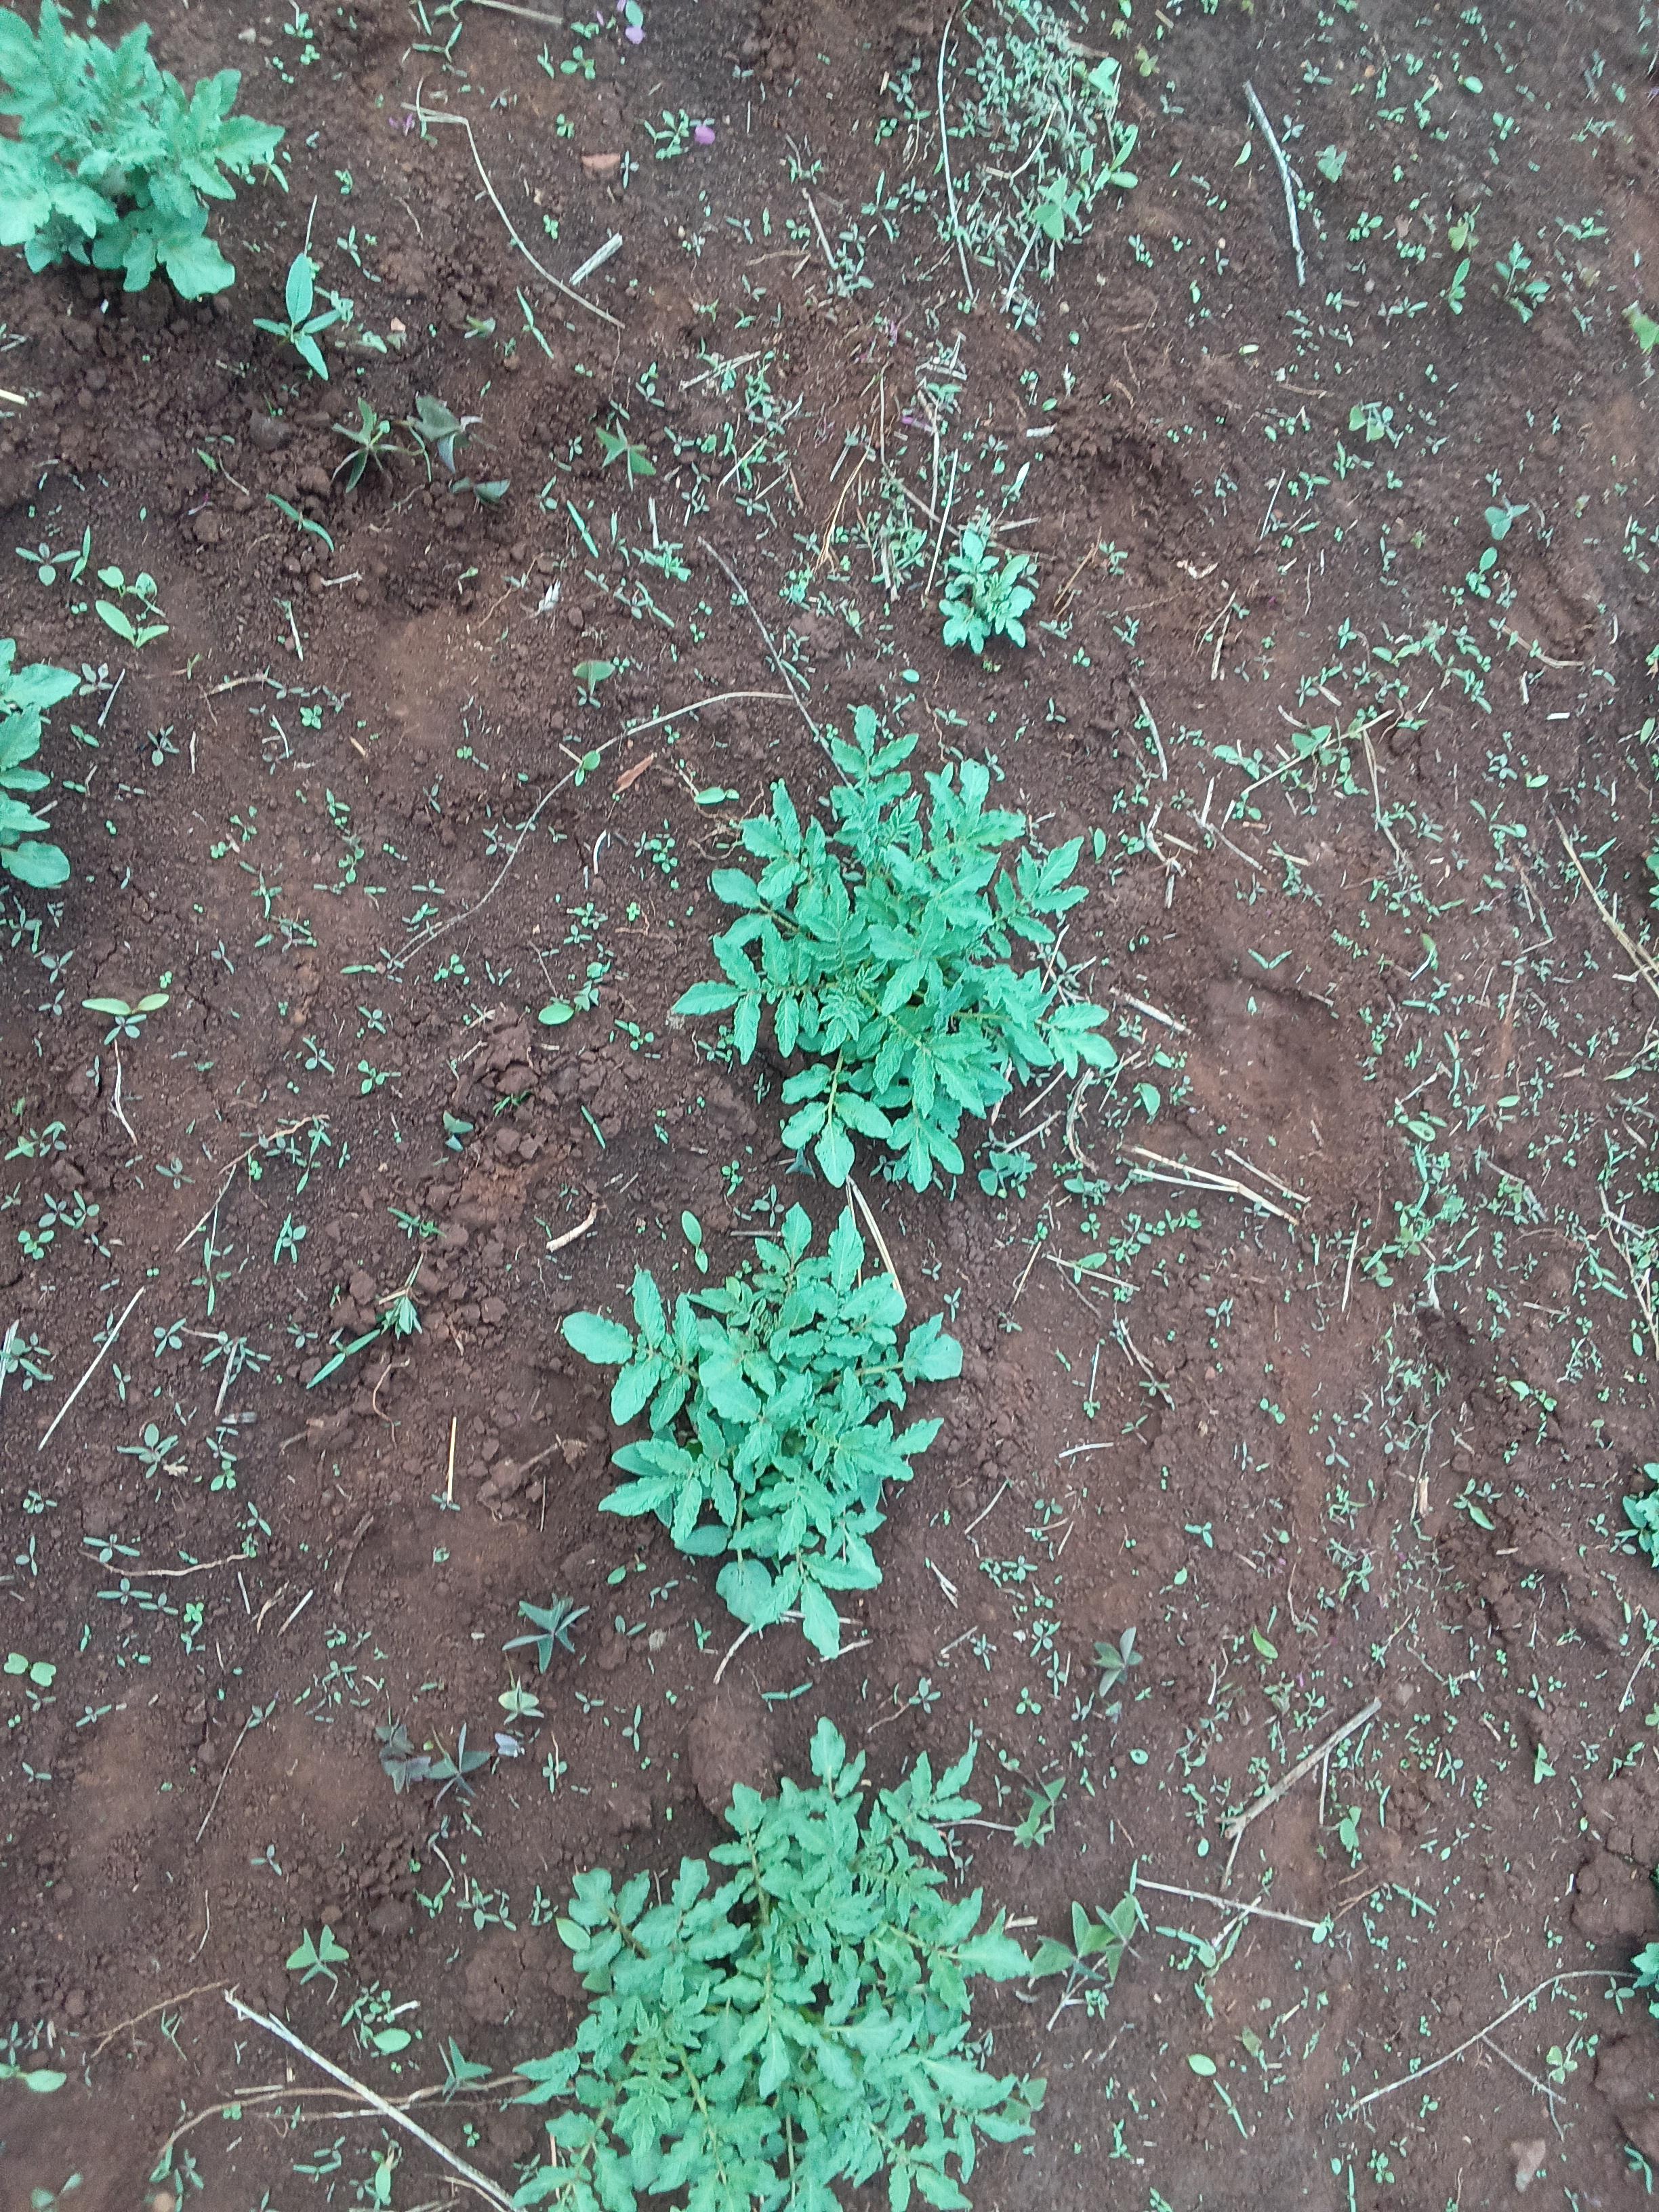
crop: potato
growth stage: sprouting emergence
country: Kenya
